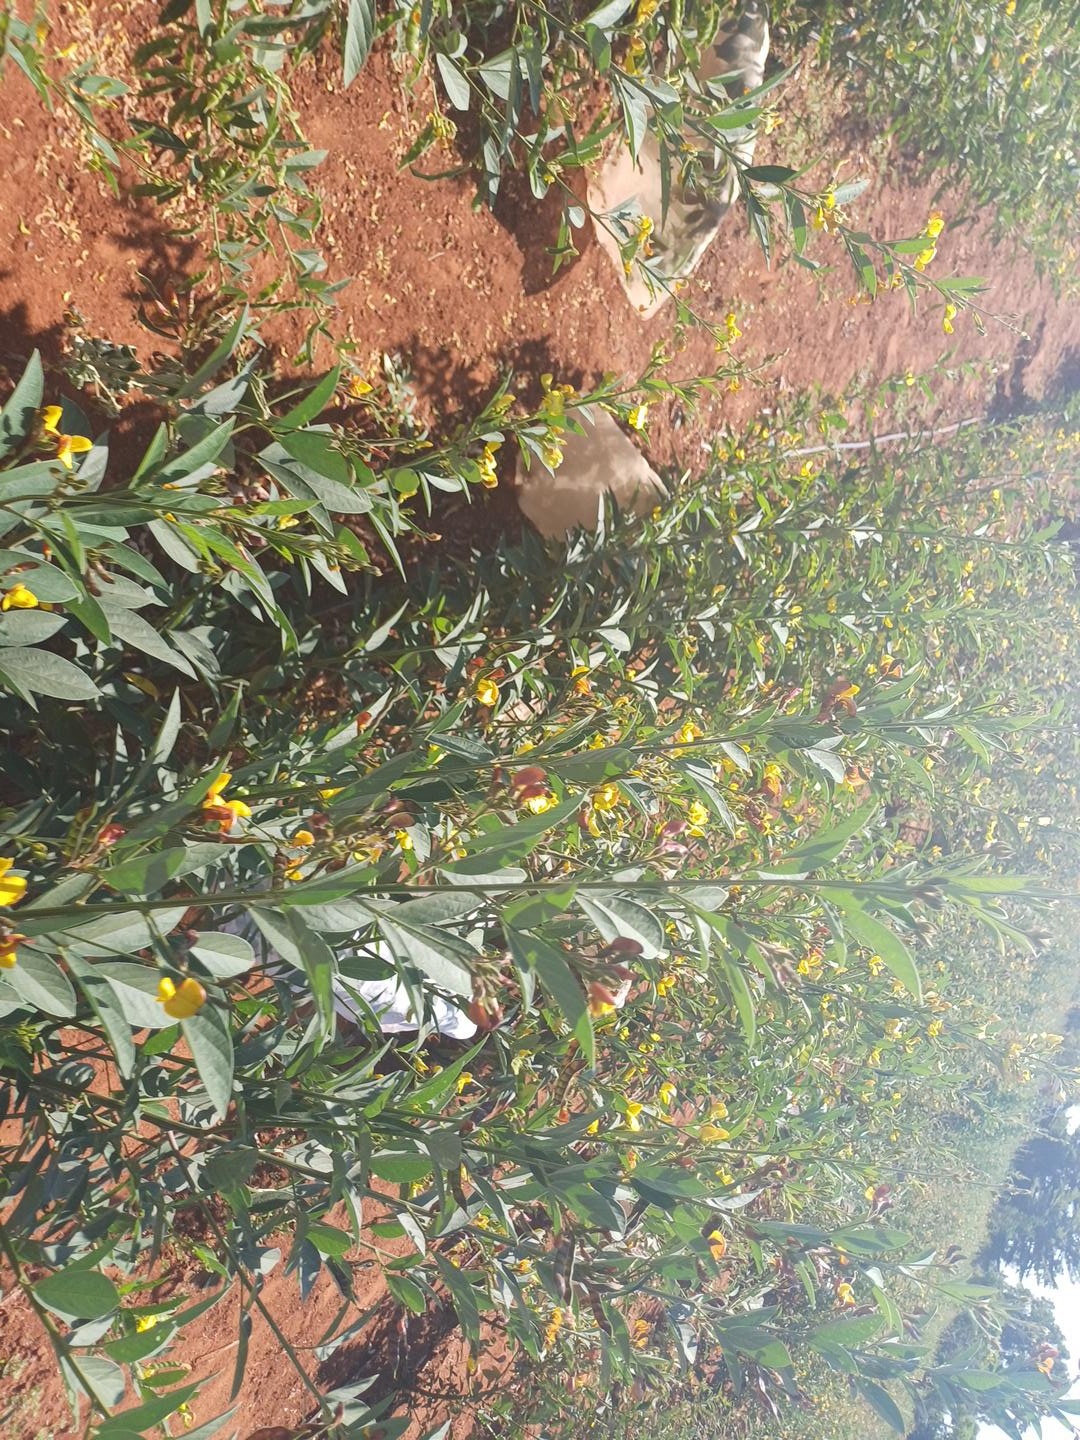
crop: pigeonpea
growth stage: development pod
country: Kenya
